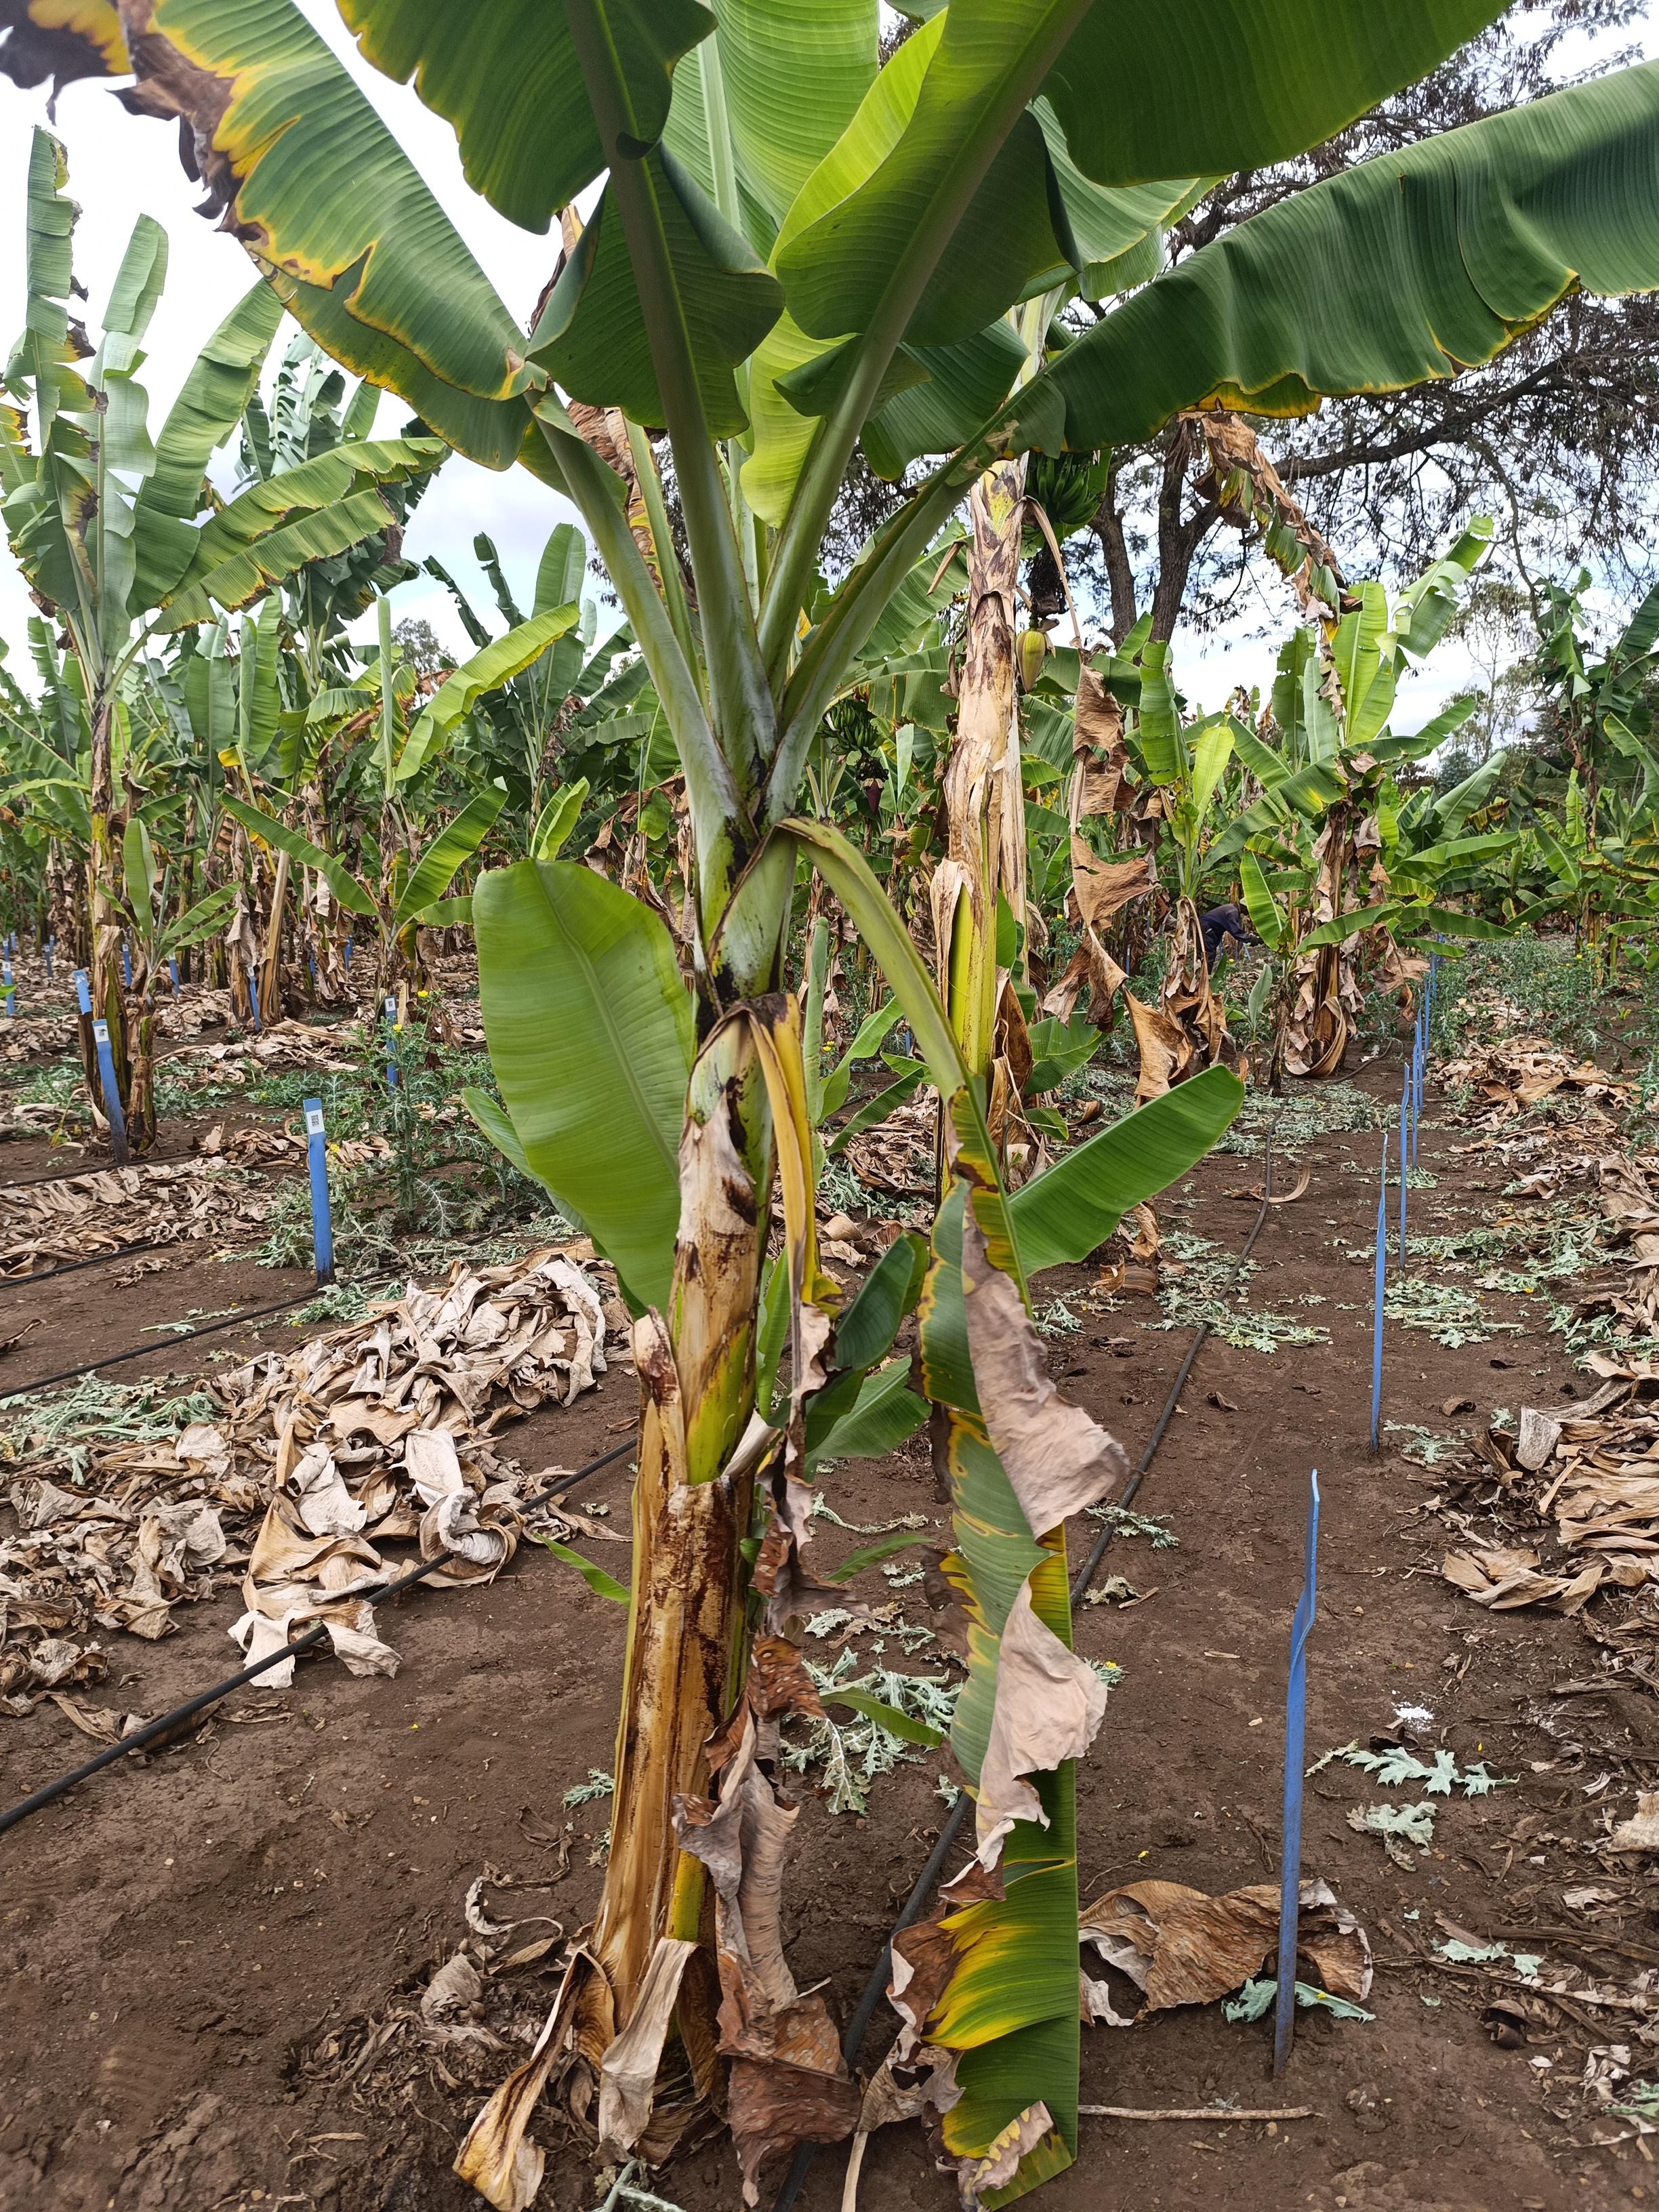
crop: banana
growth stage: vegetative
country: Tanzania
